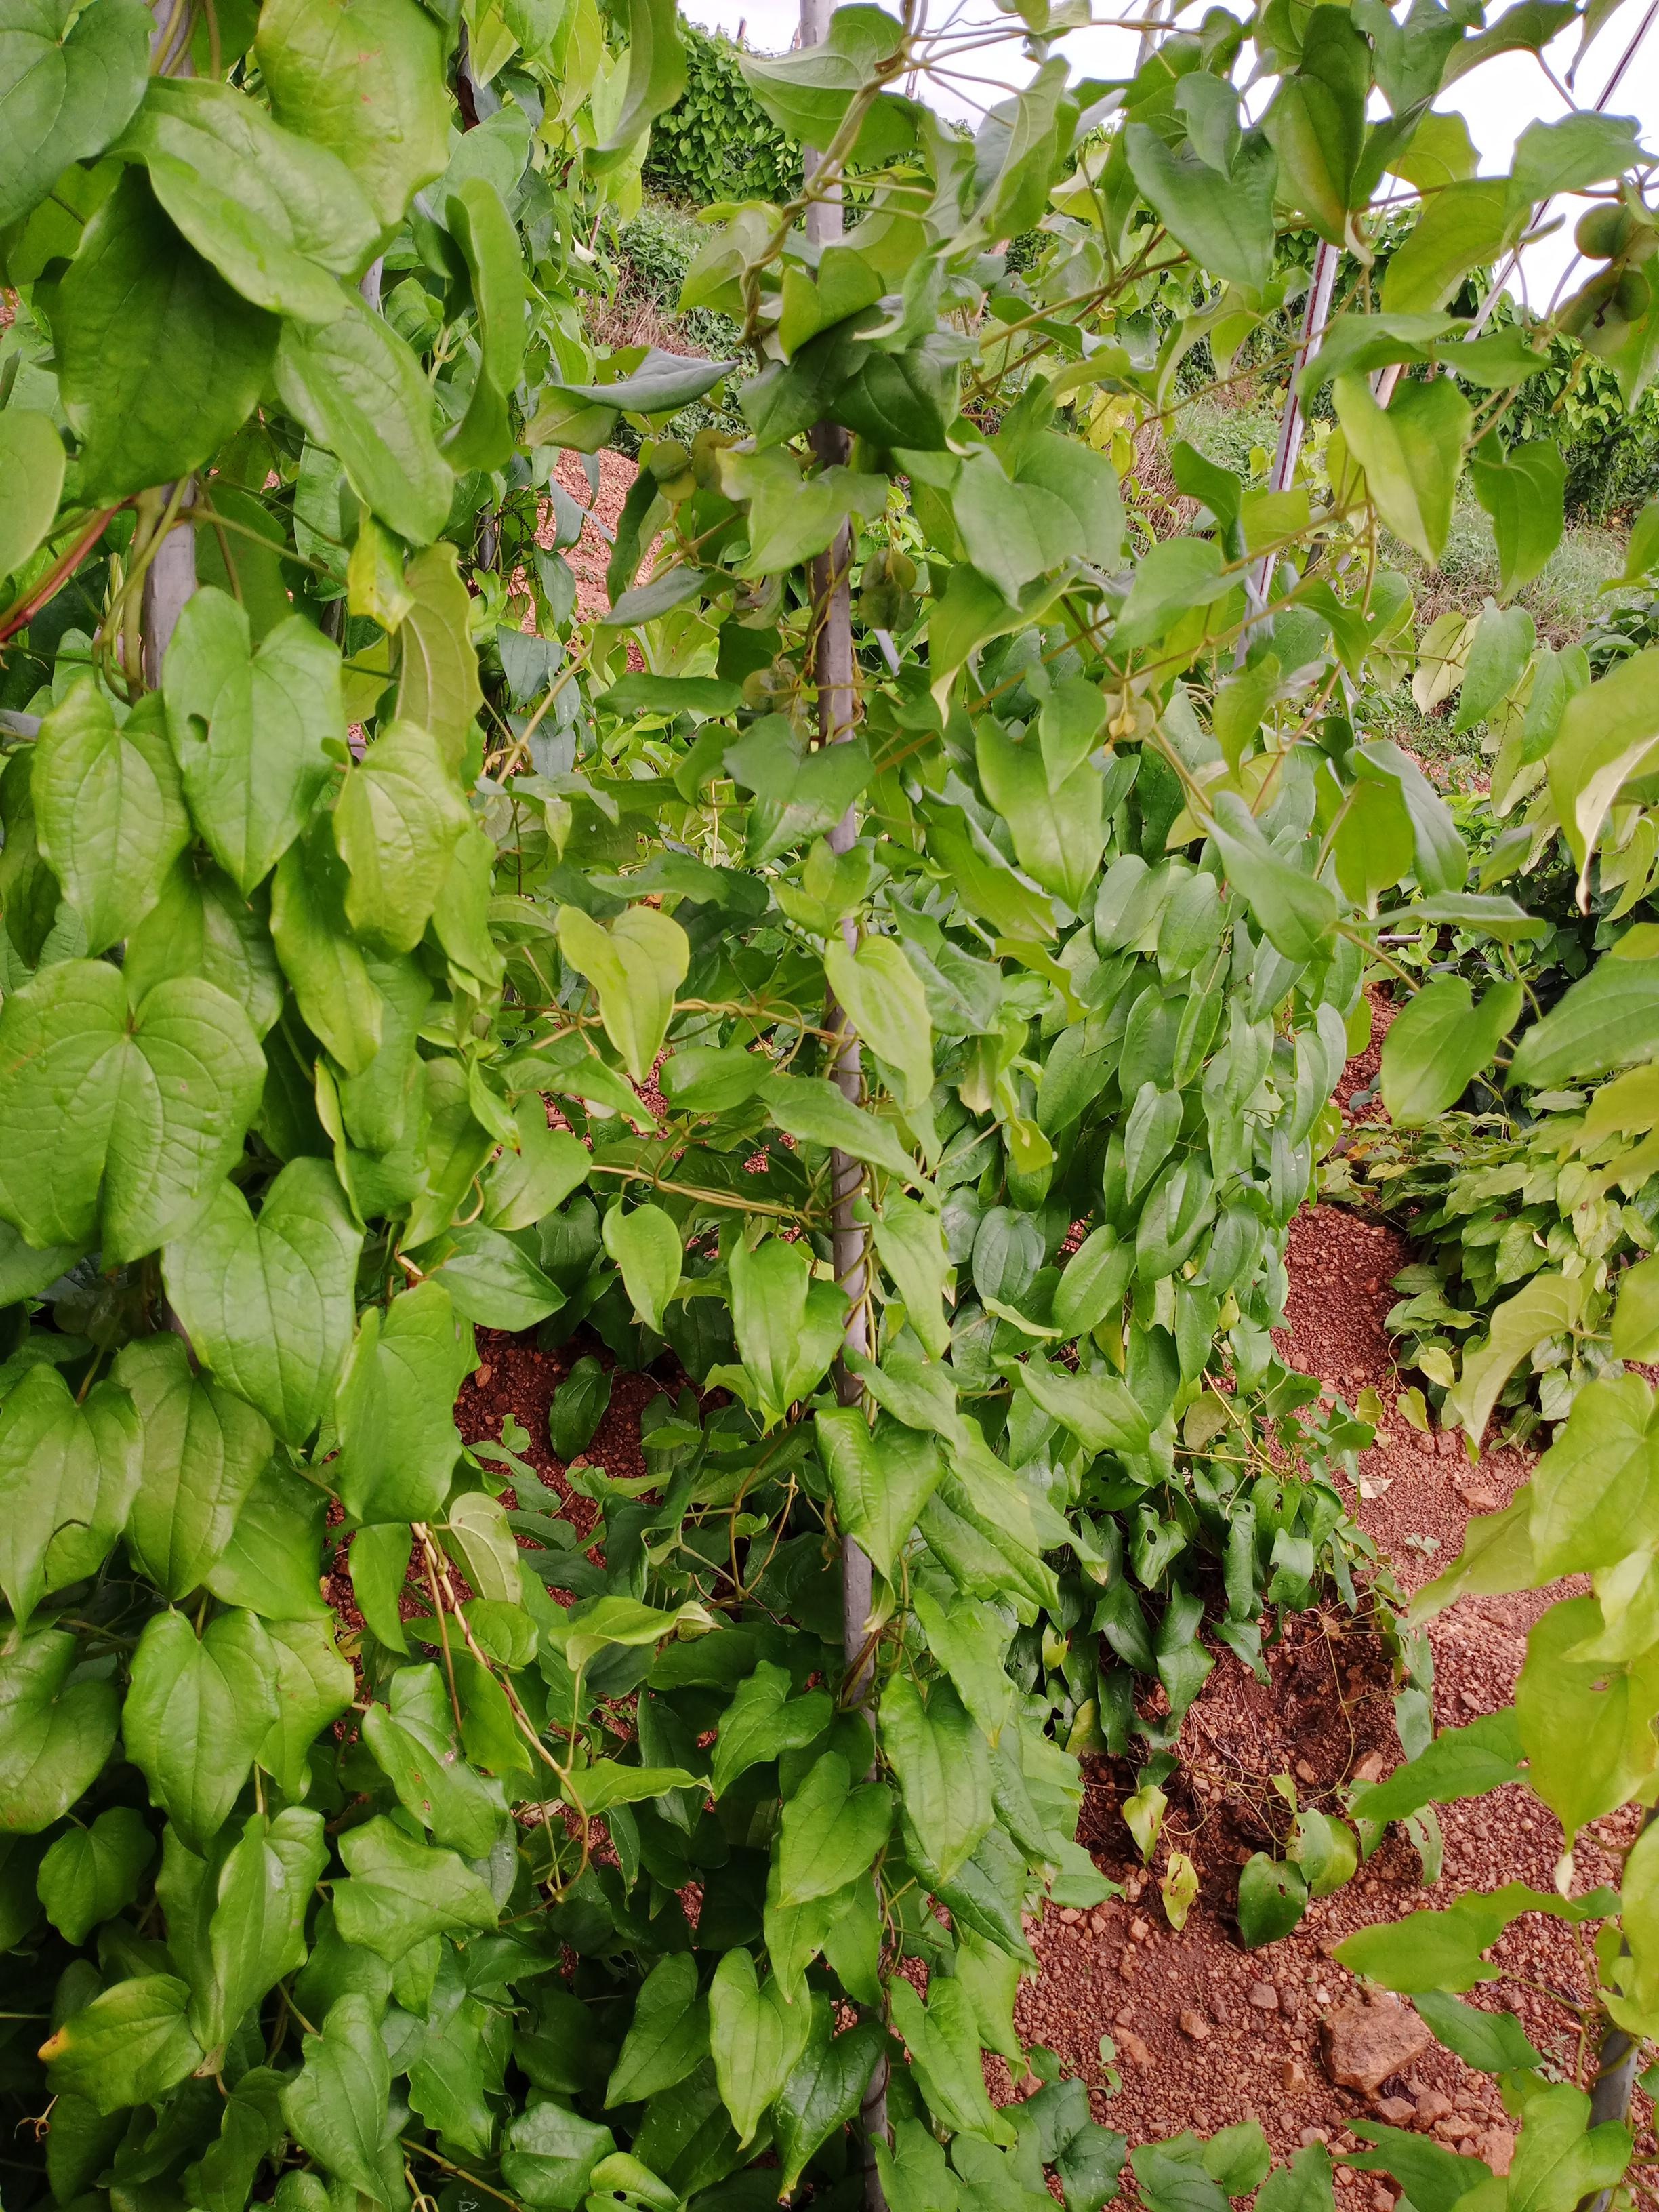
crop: yam
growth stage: vegetative
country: Nigeria
